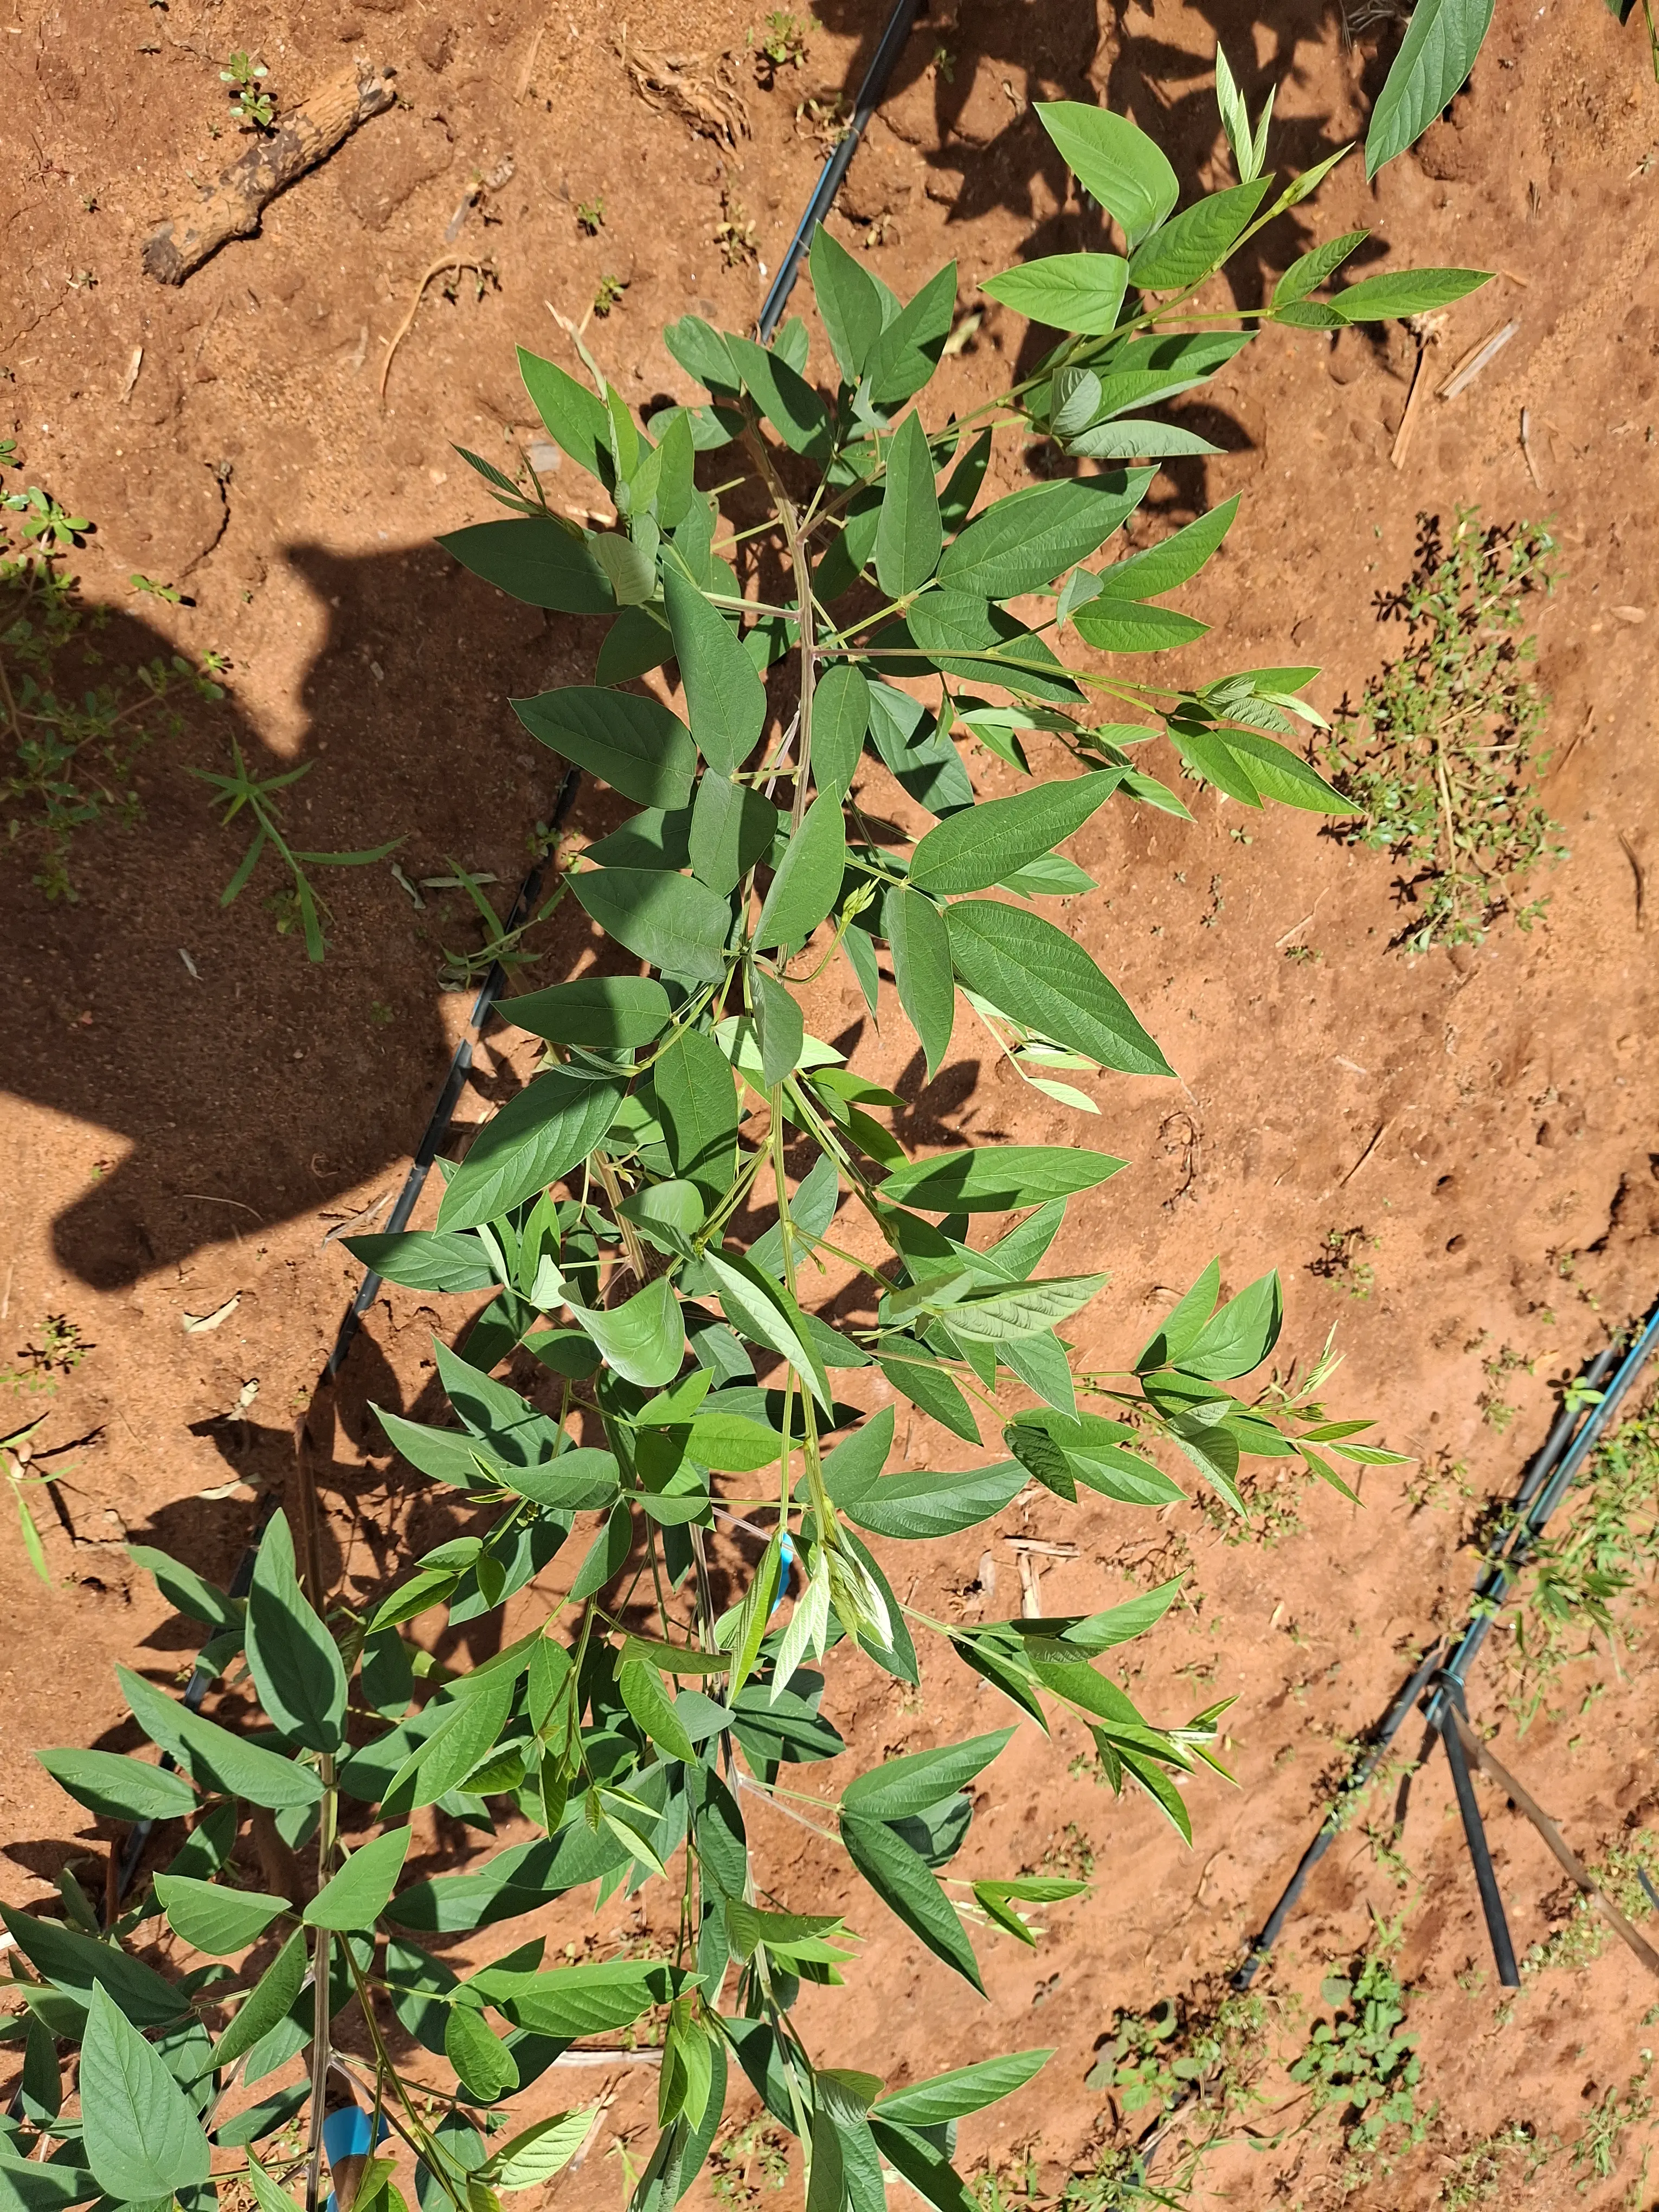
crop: pigeonpea
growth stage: vegetative
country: Kenya
